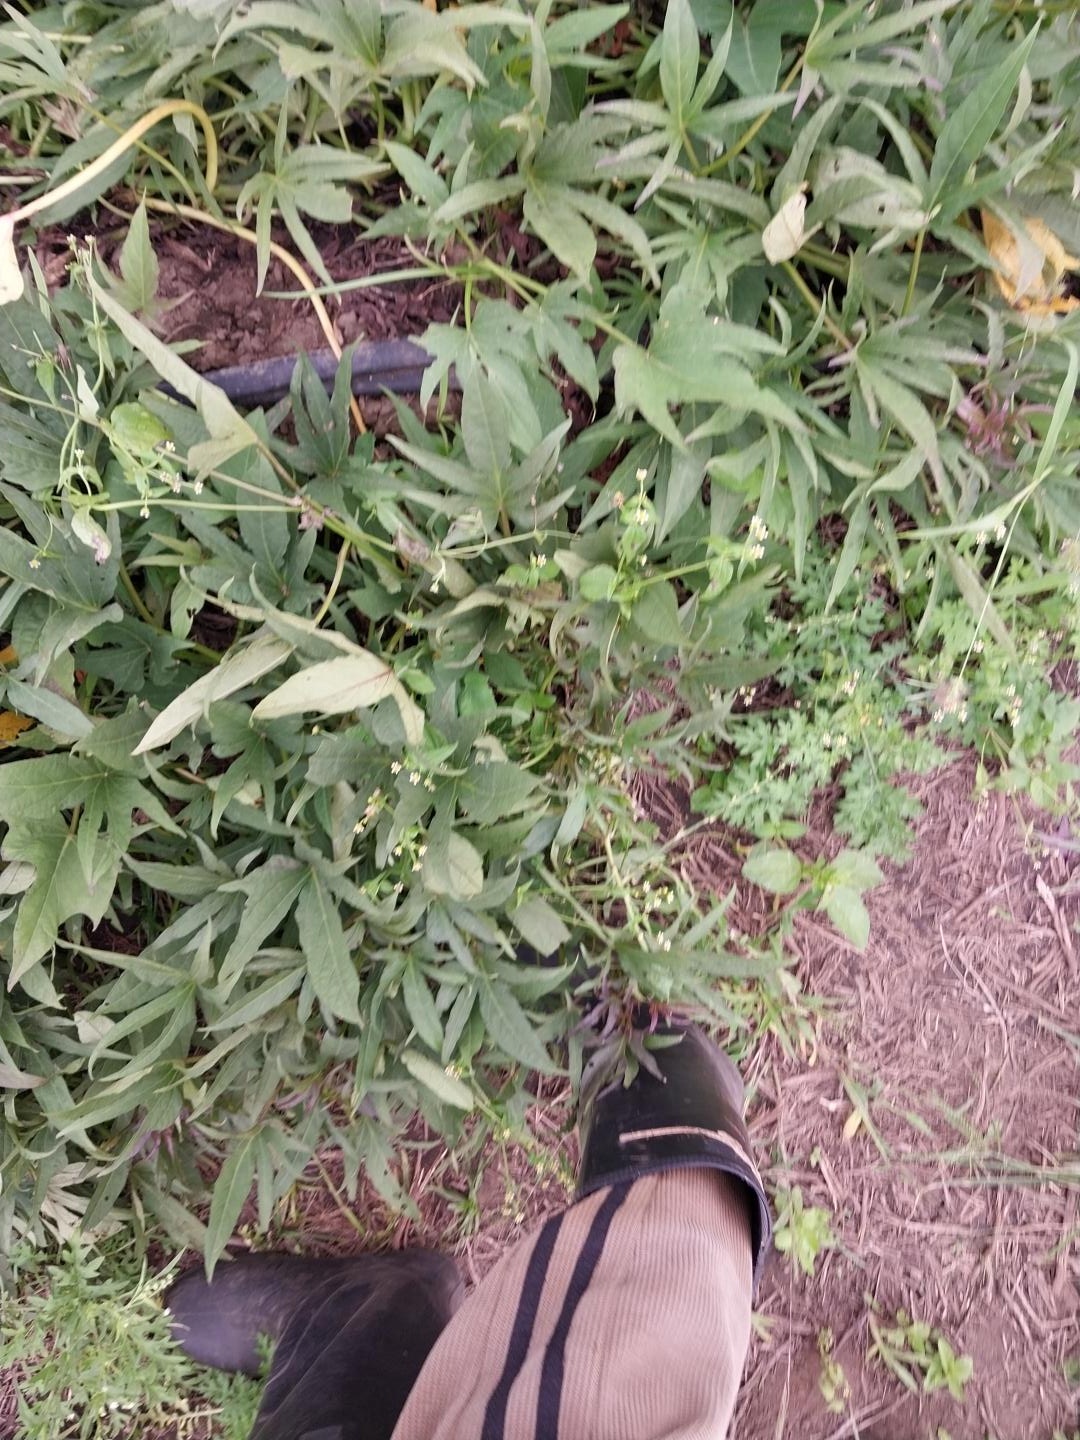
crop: sweet potato
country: Tanzania
